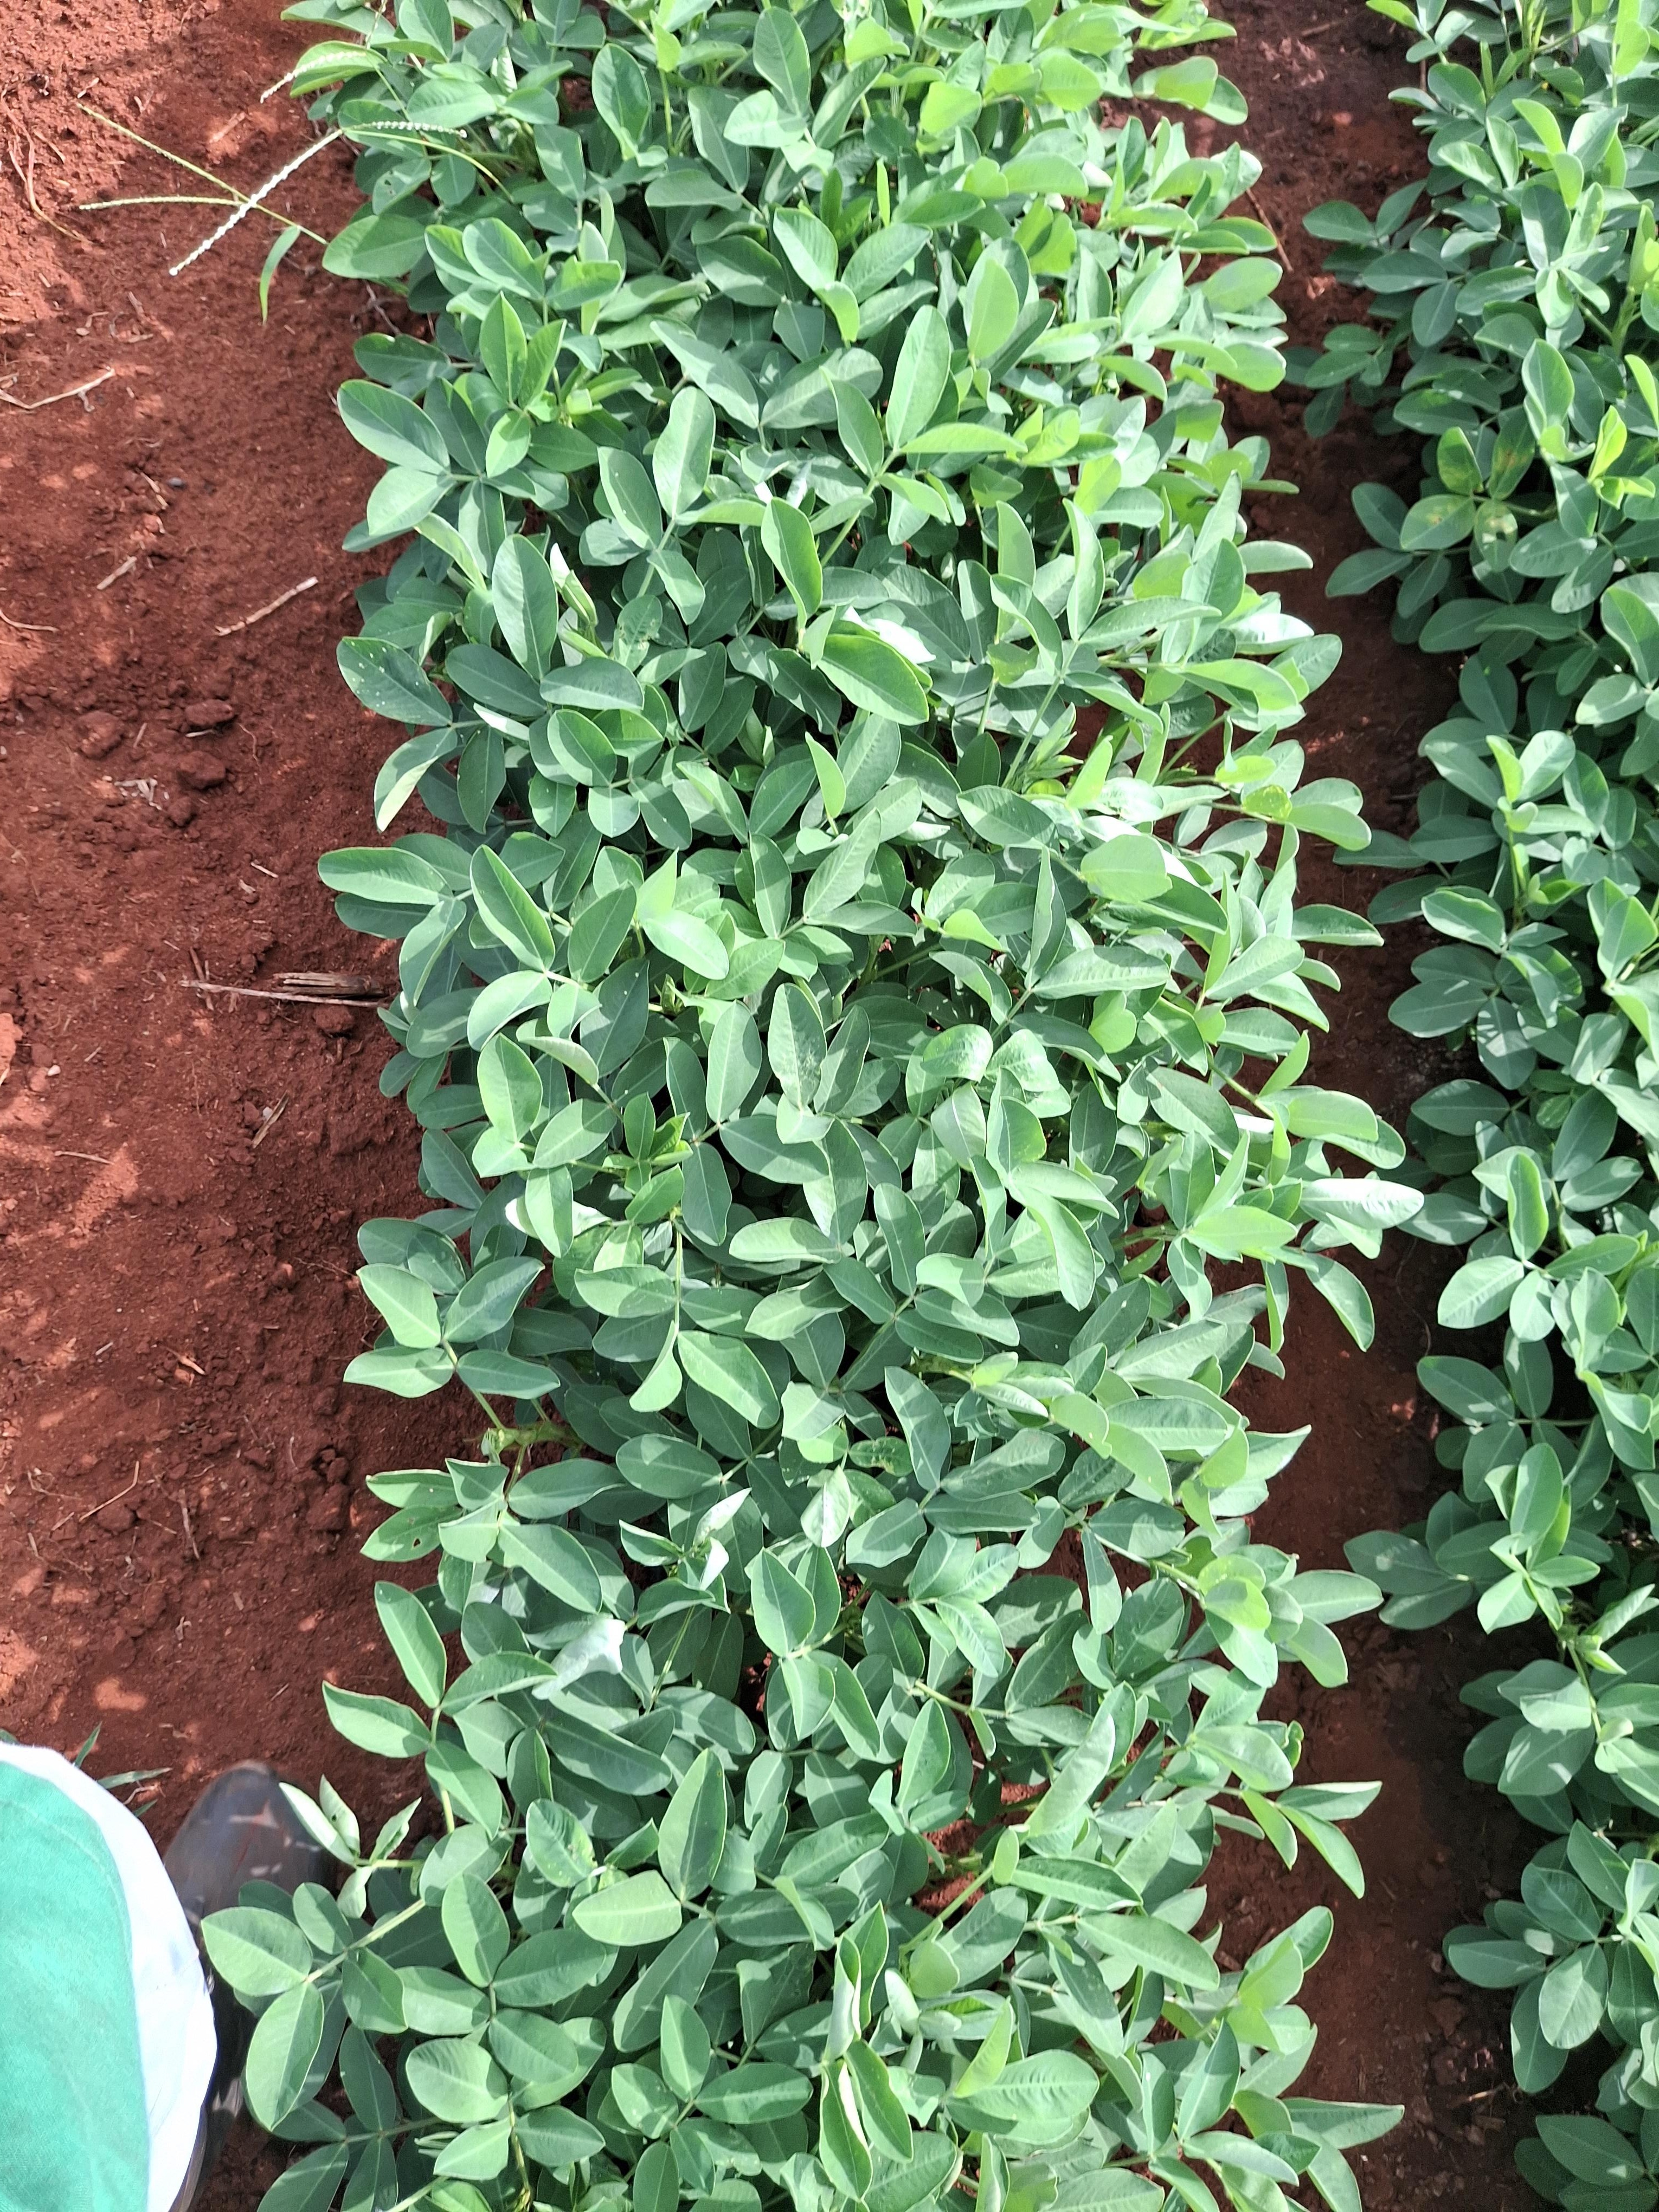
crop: groundnut
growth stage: flowering
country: Kenya
